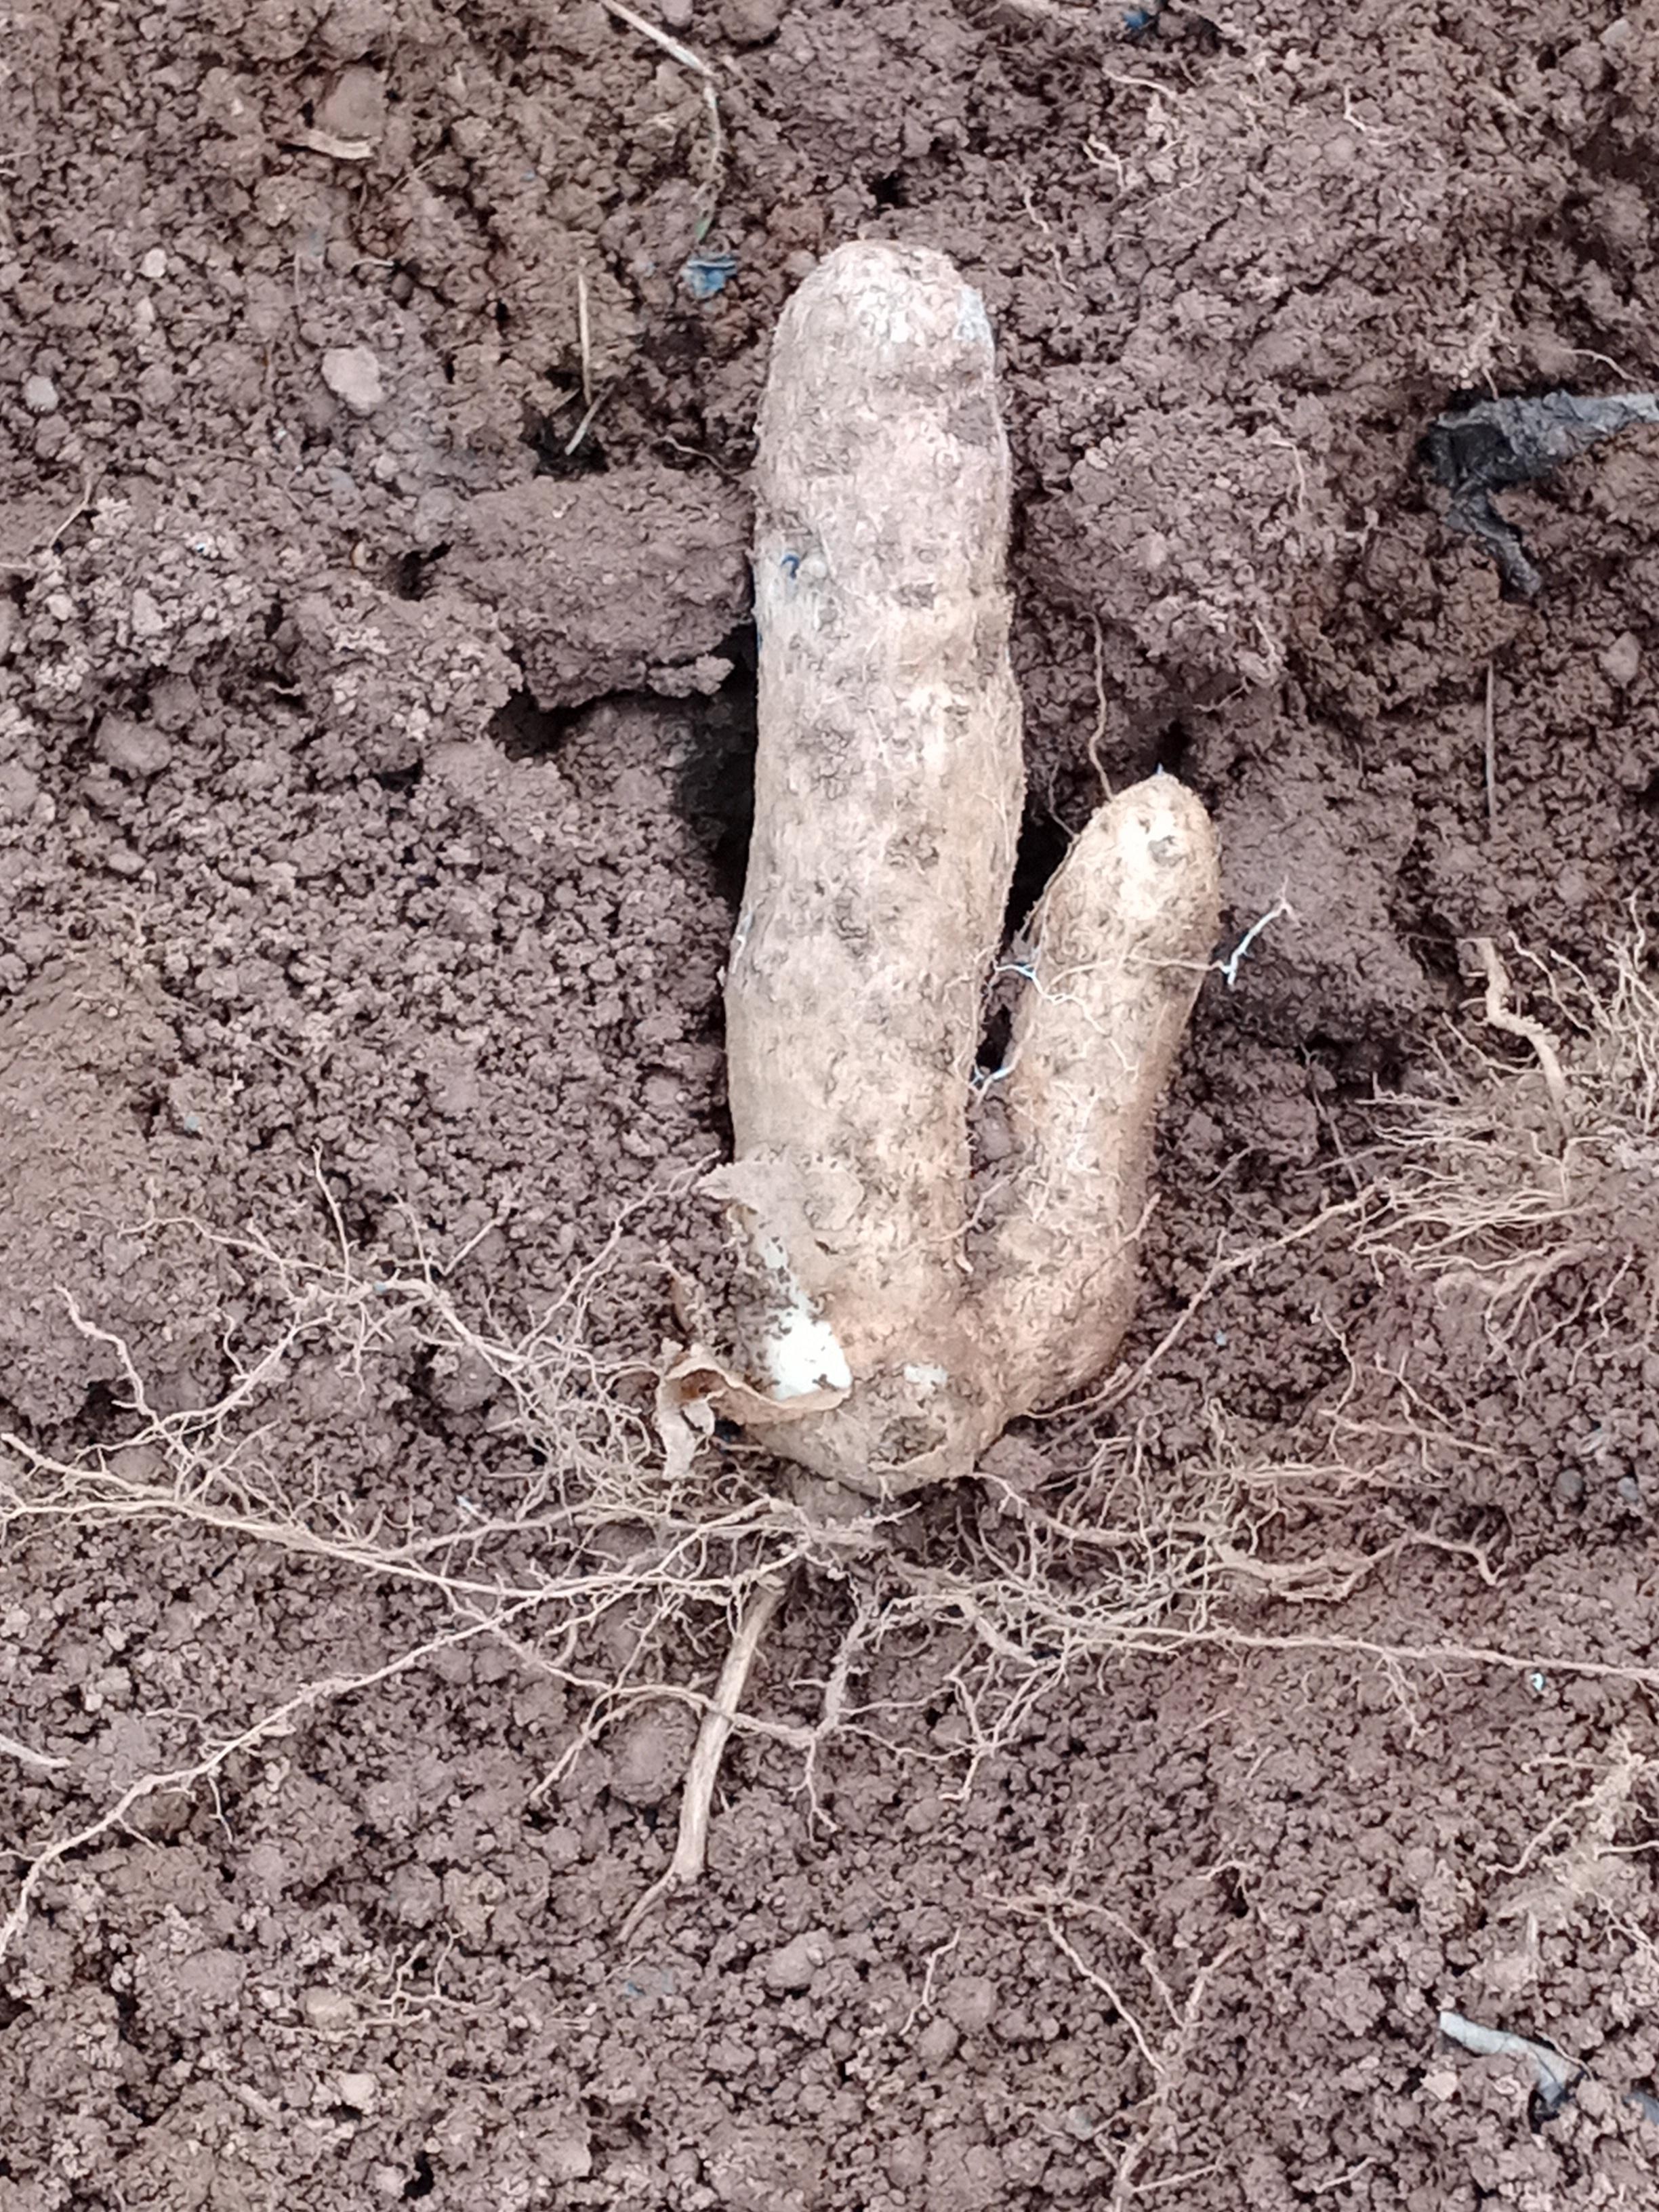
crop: yam
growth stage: harvest
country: Nigeria
